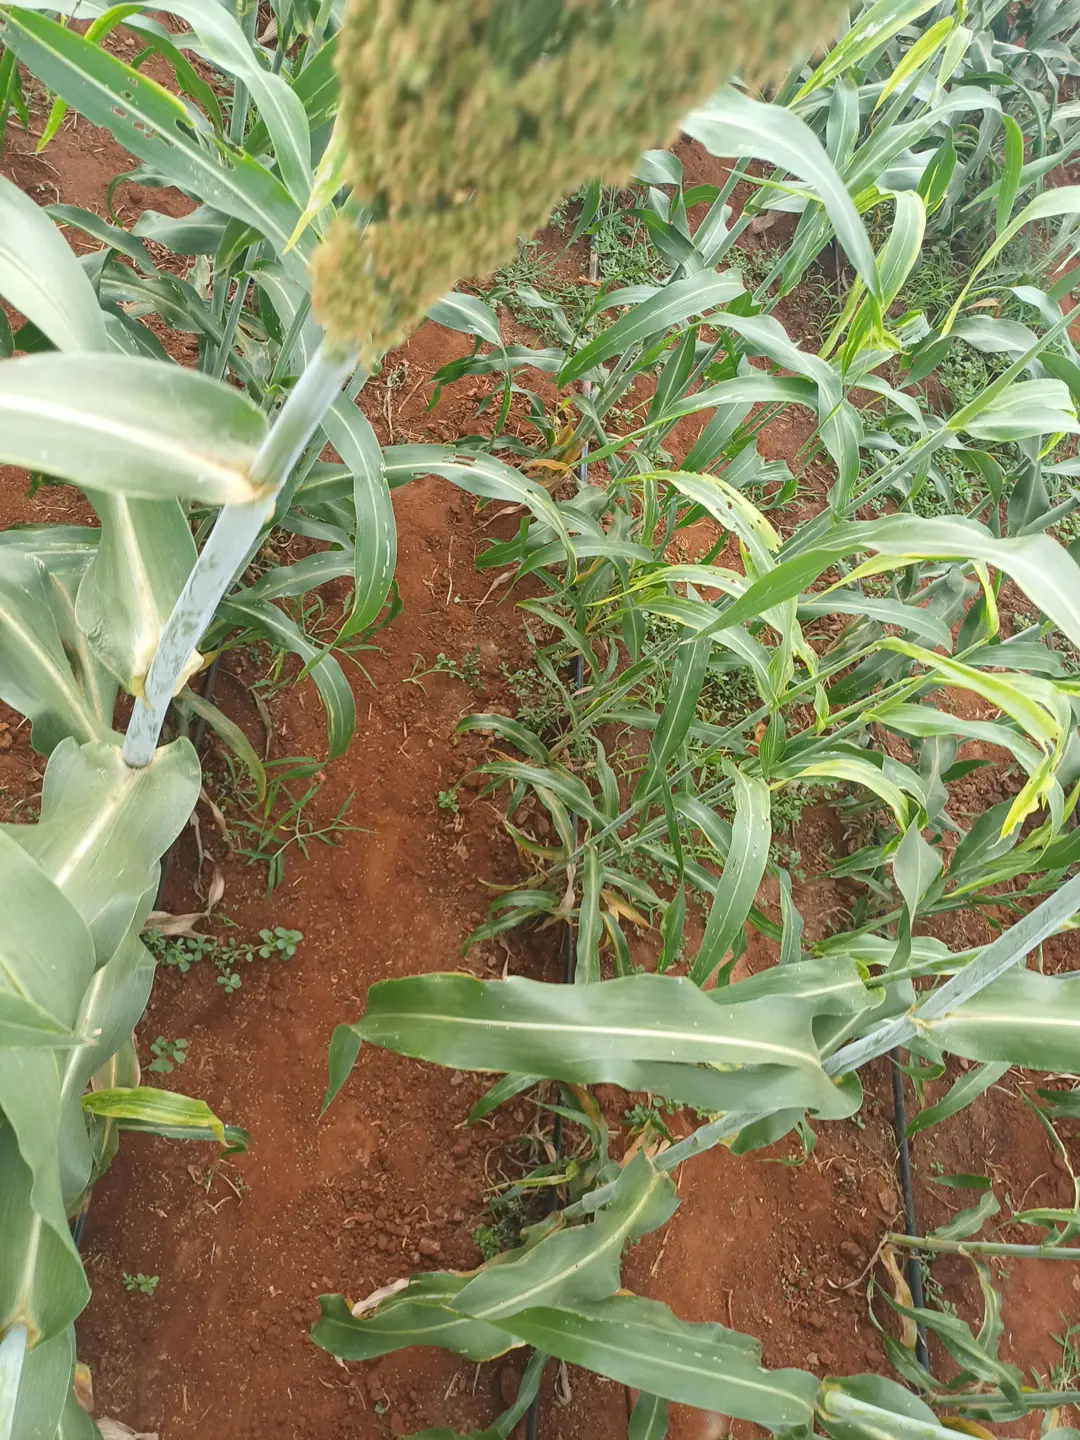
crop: sorghum
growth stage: flowering
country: Kenya
